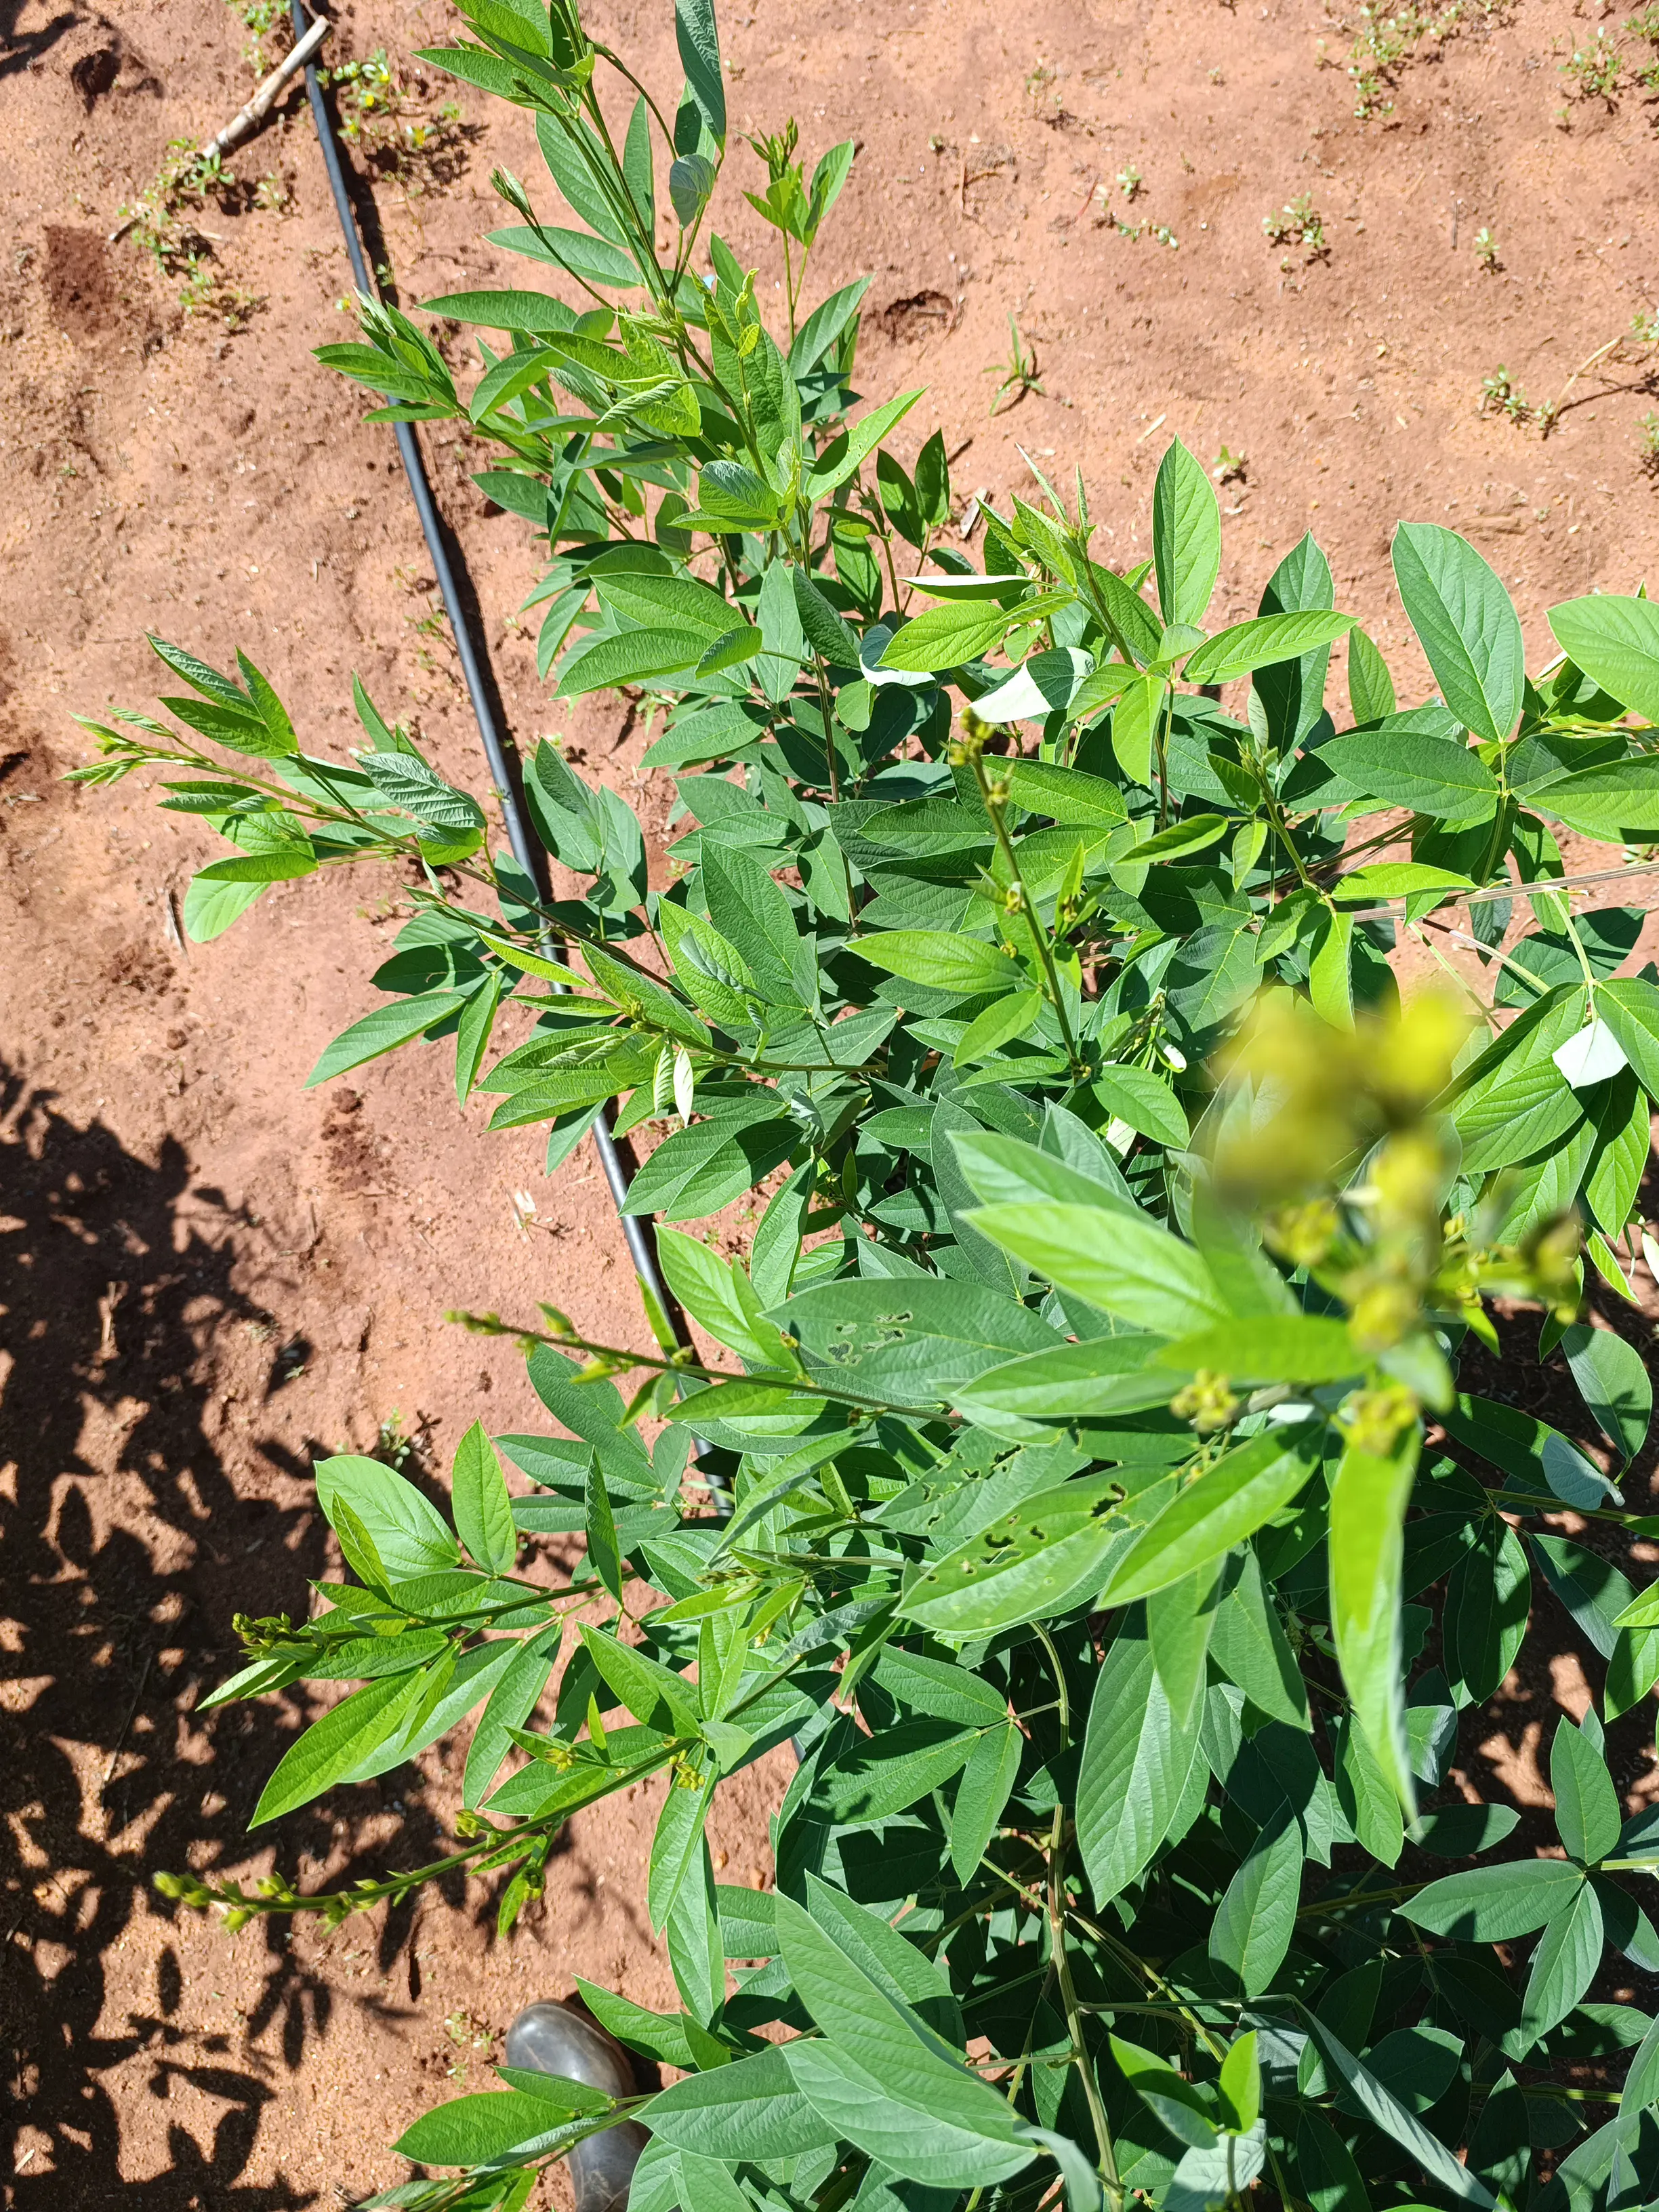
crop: pigeonpea
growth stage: vegetative
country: Kenya
